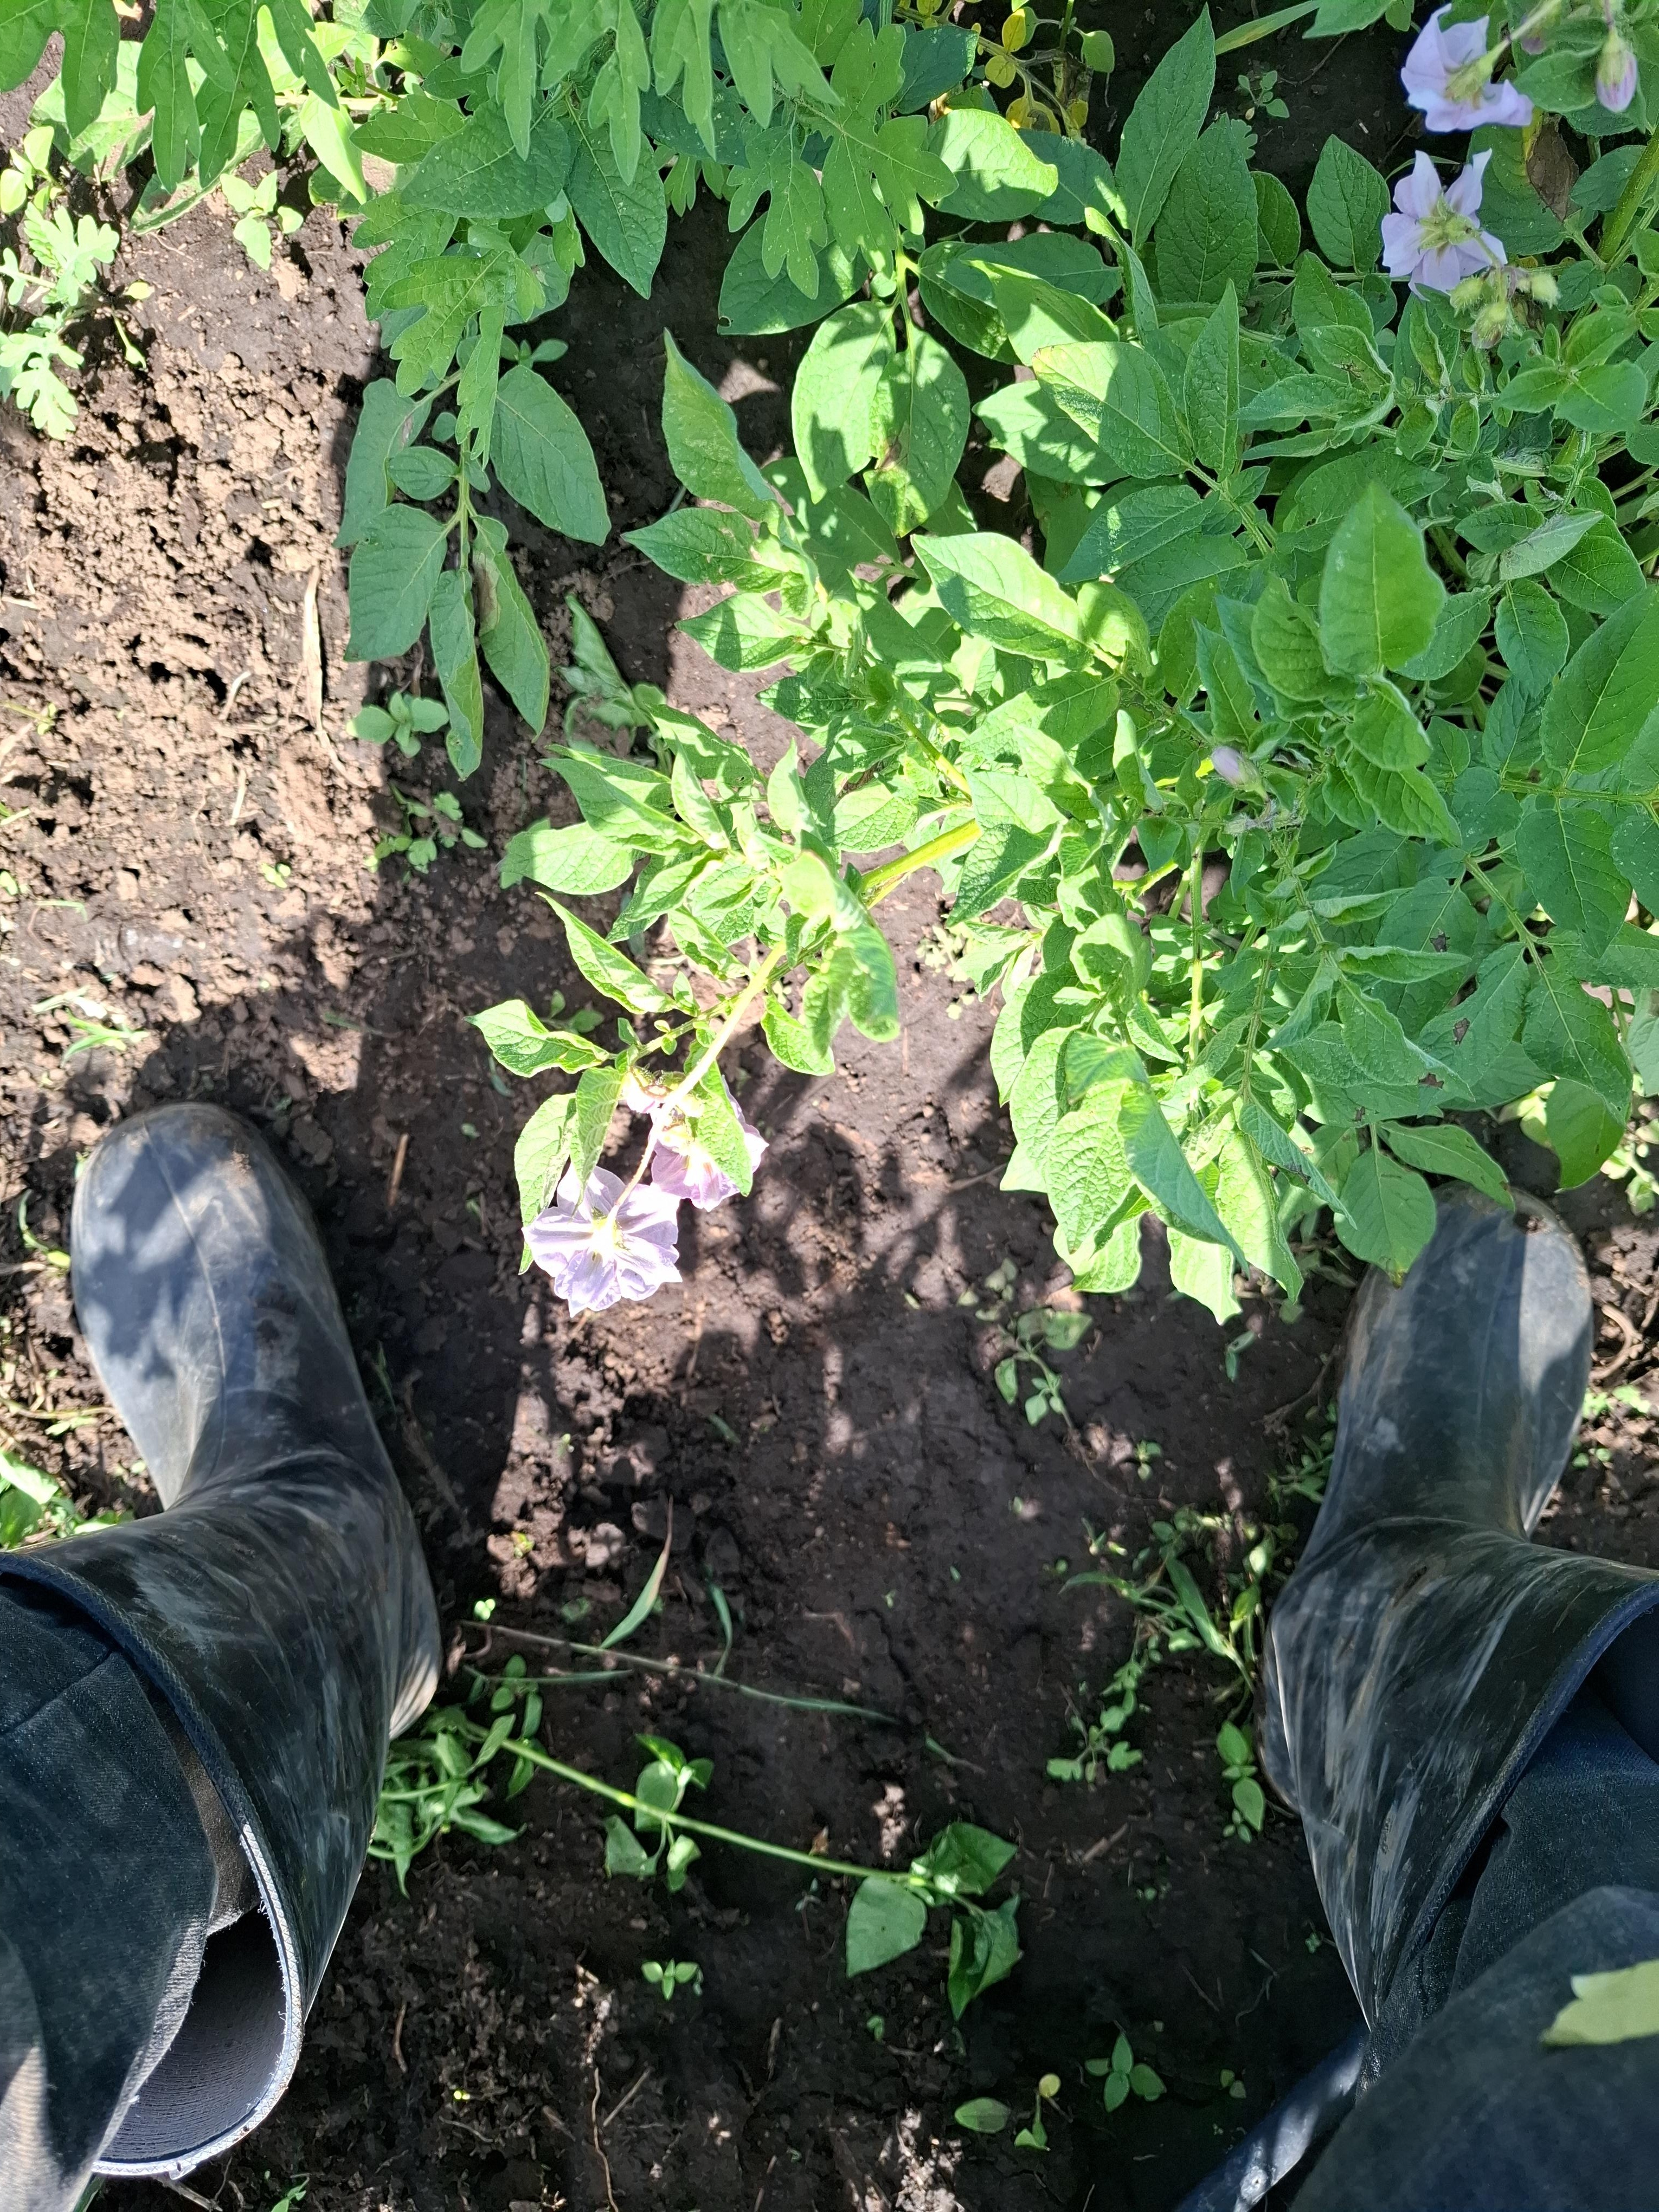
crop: potato
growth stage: flowering
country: Tanzania
